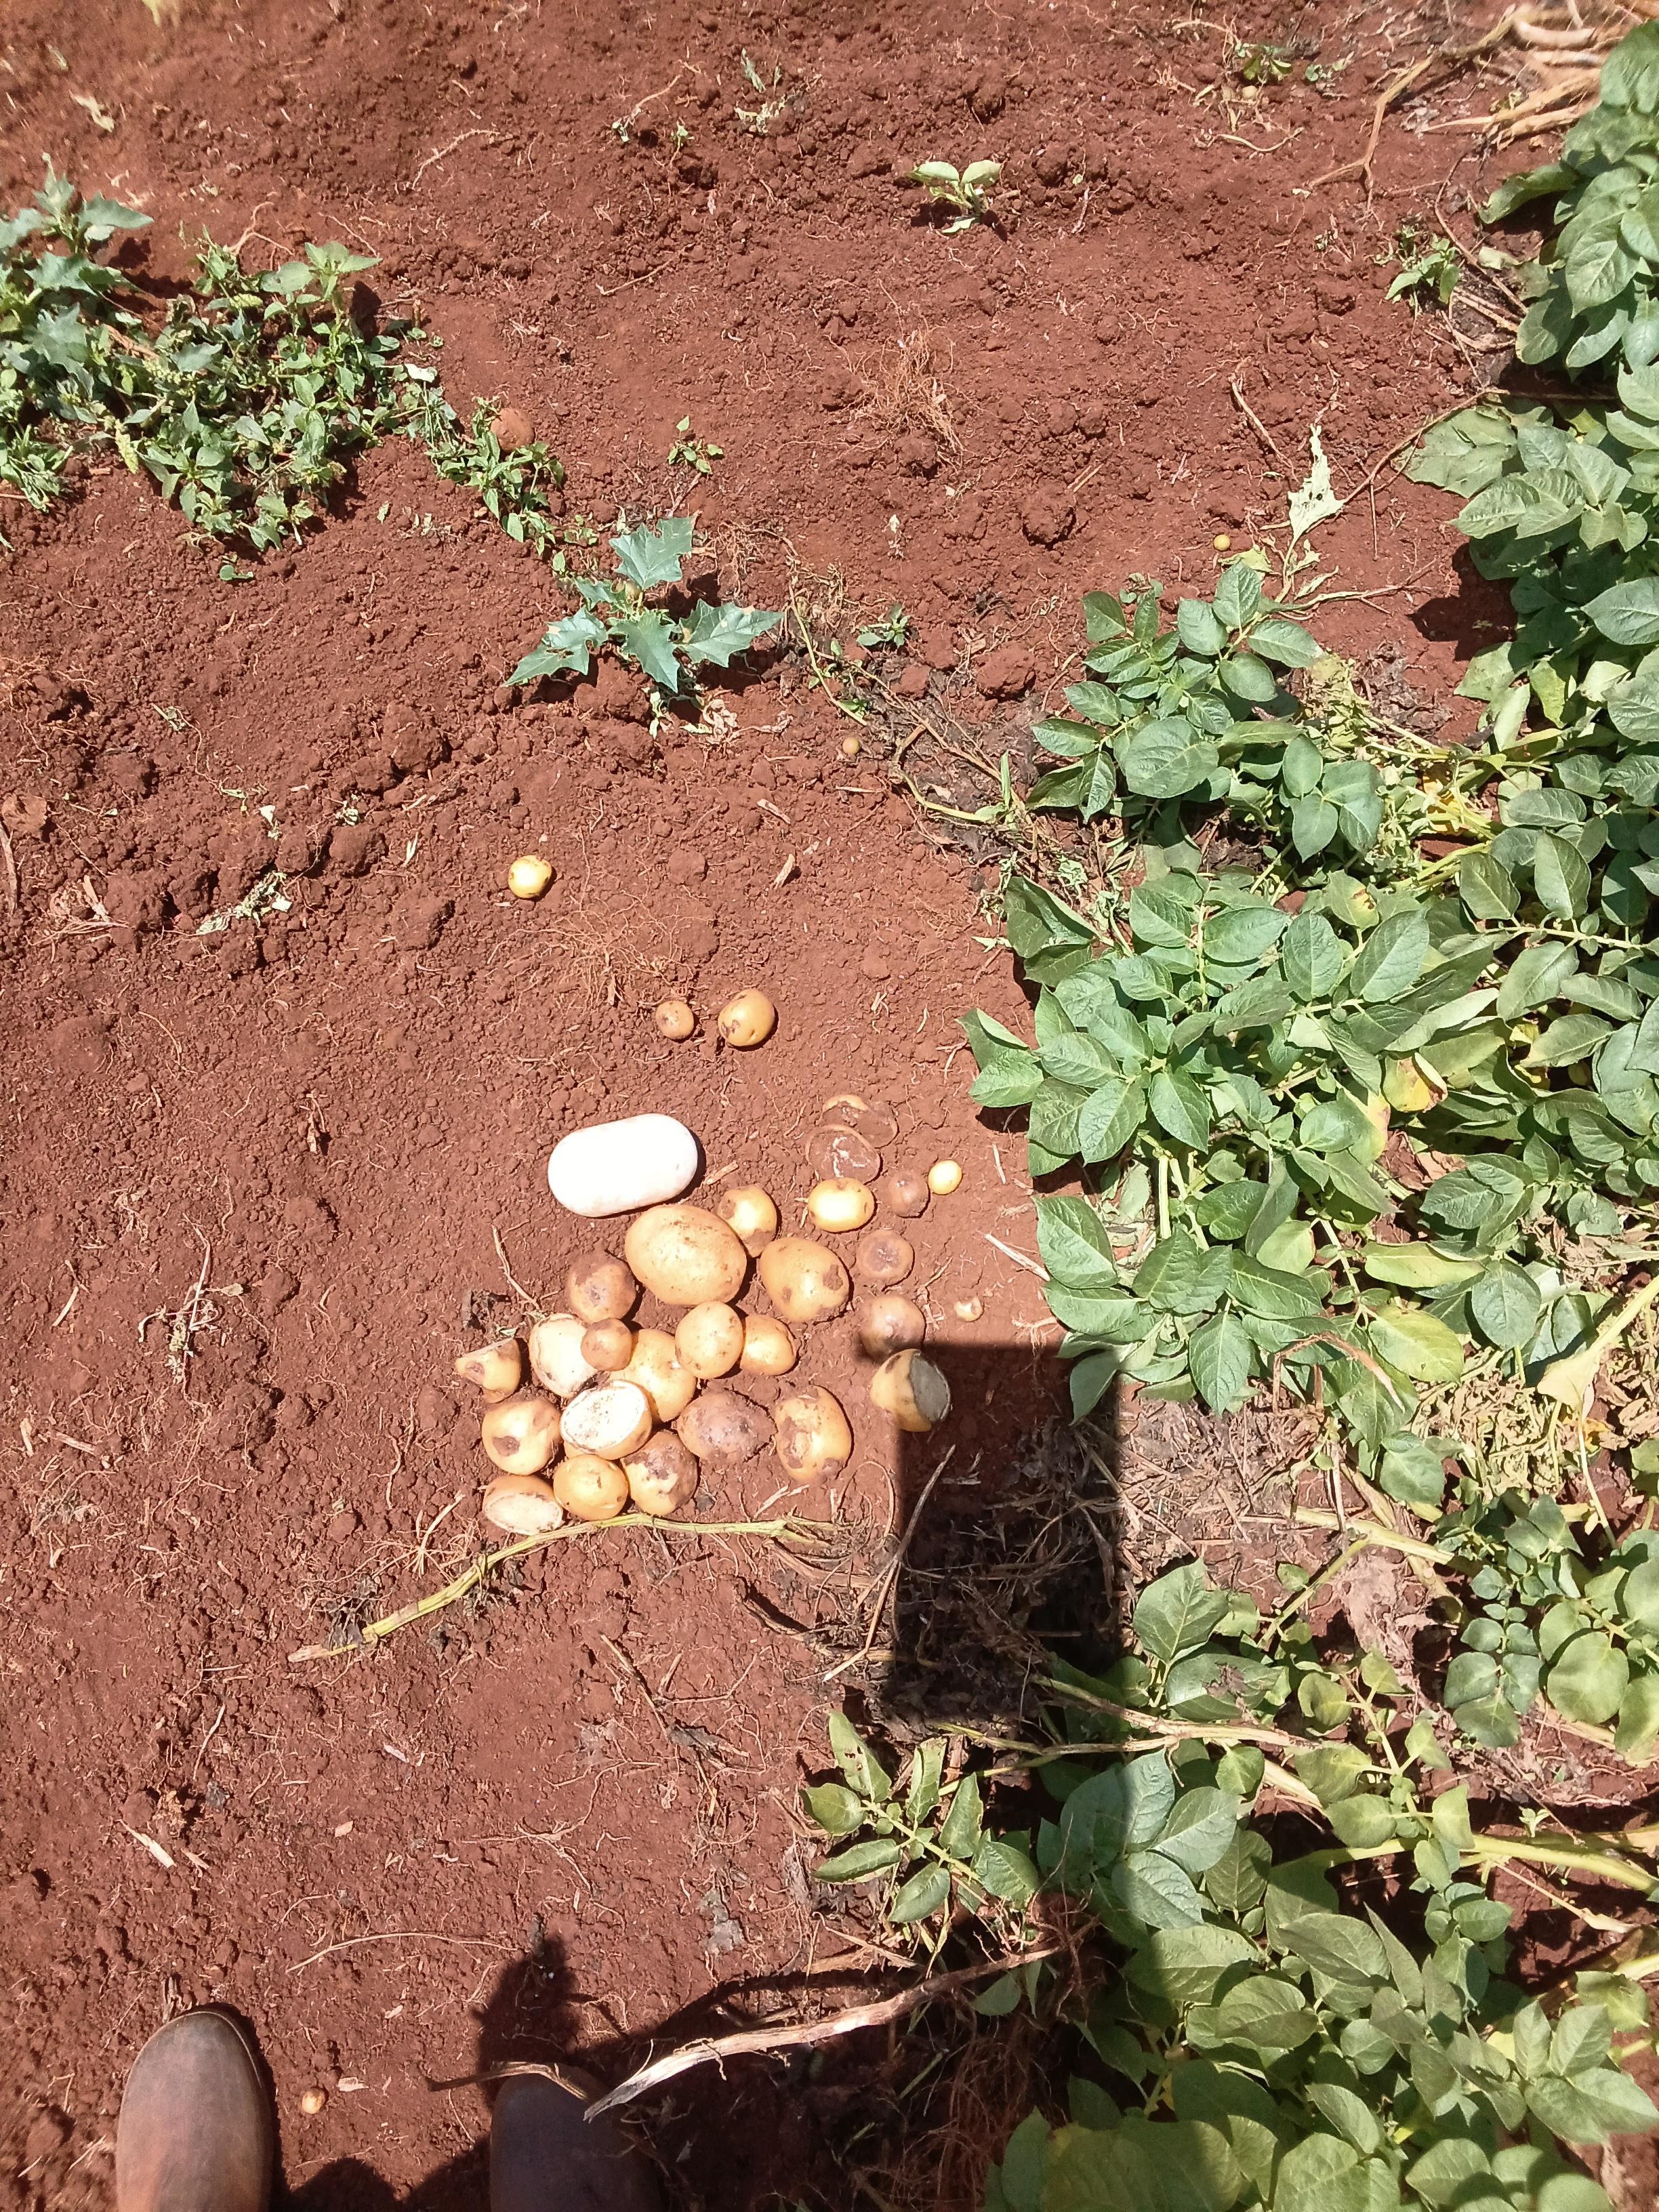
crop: potato
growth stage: harvest
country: Kenya
